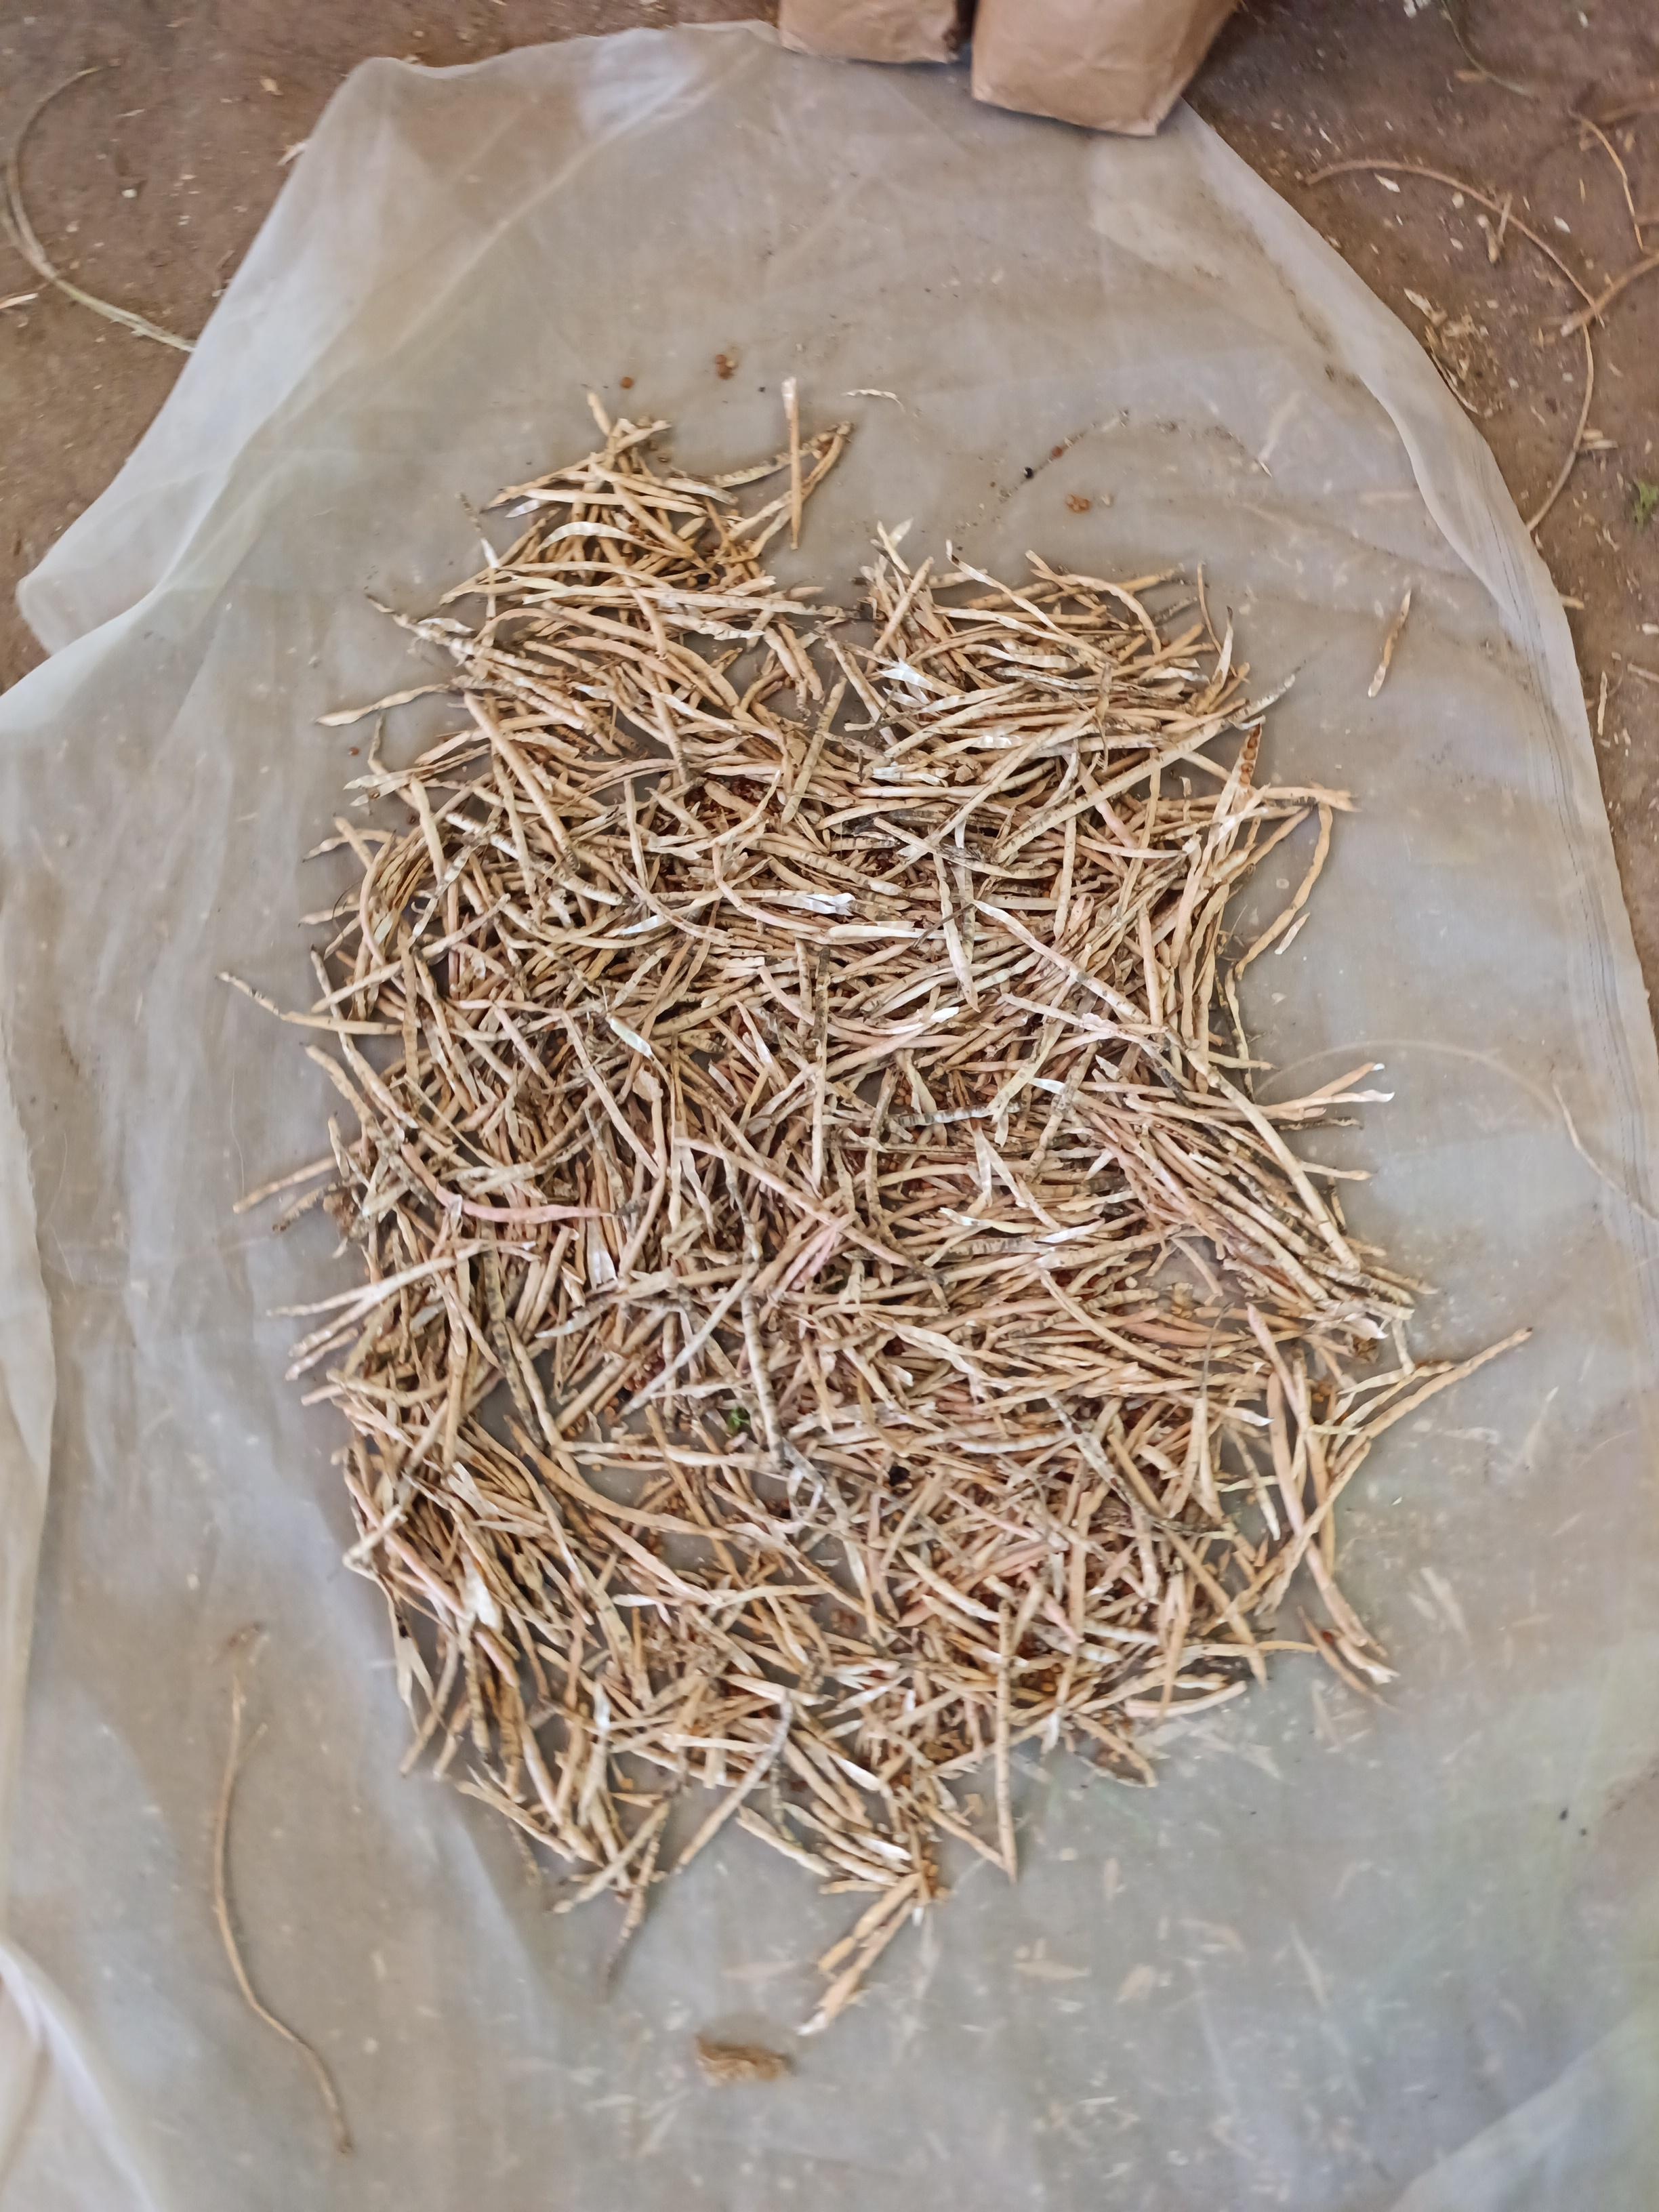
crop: cowpea
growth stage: harvest
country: Nigeria
